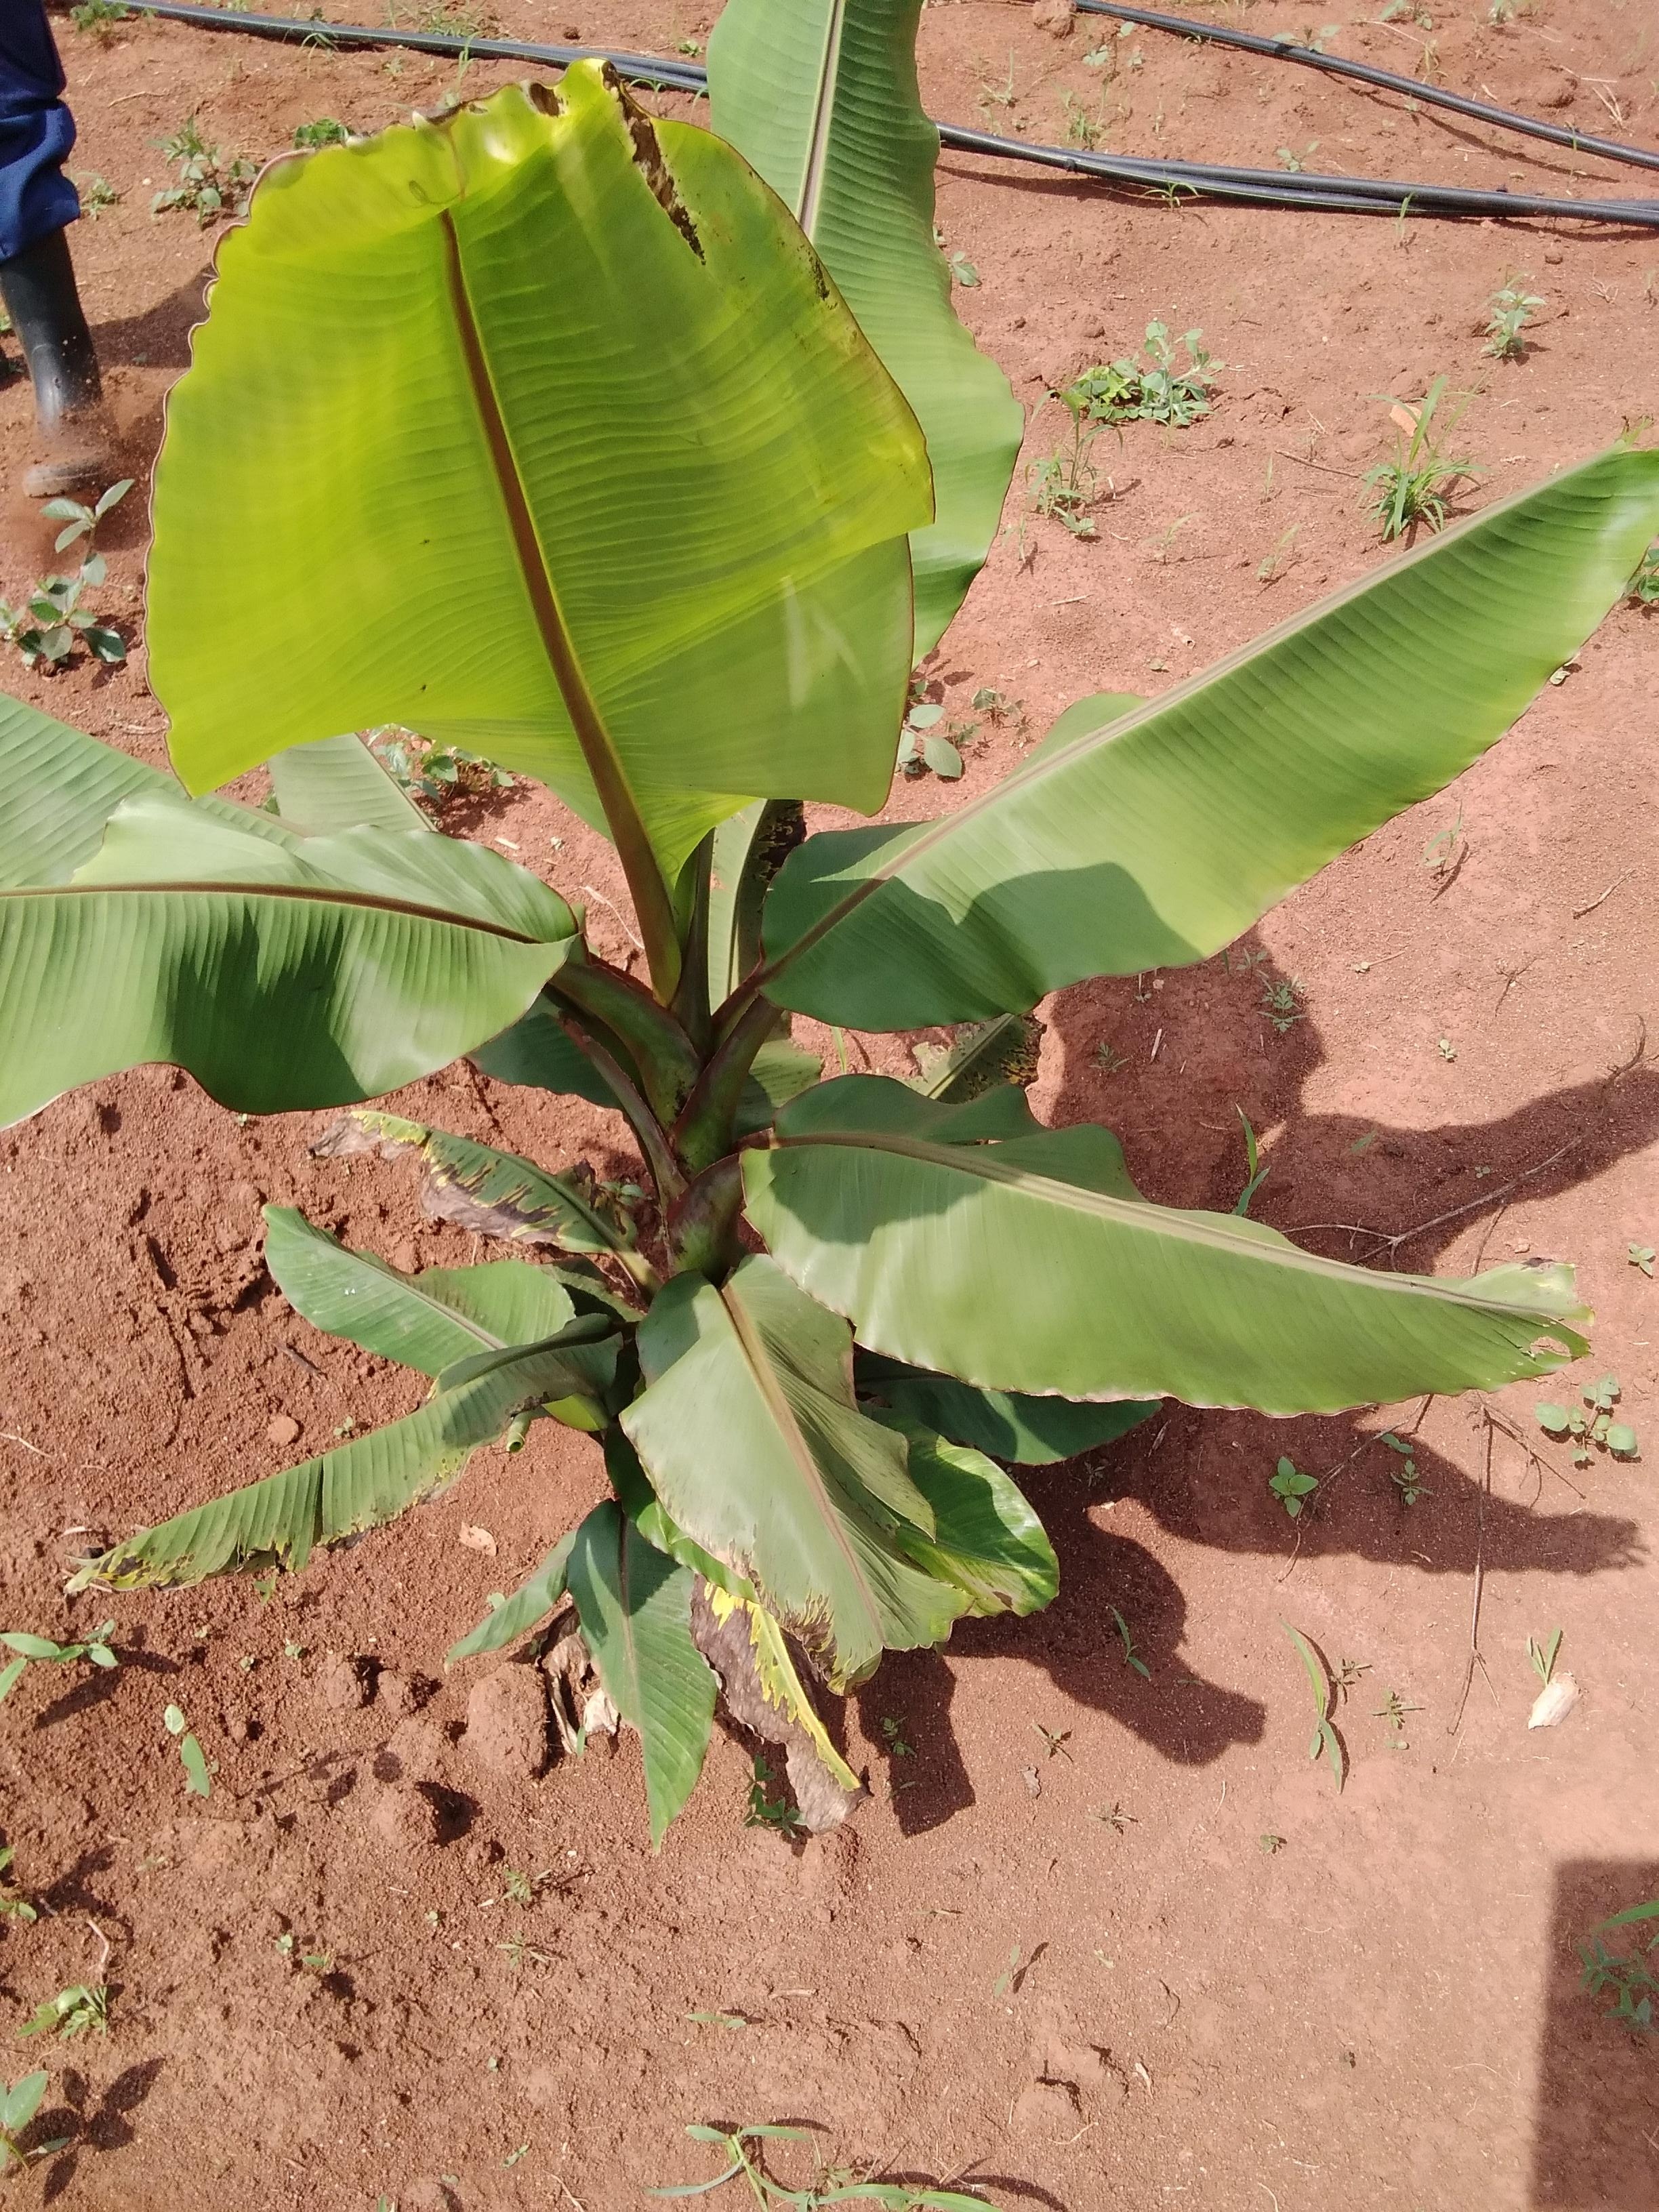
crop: banana
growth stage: vegetative
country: Uganda
